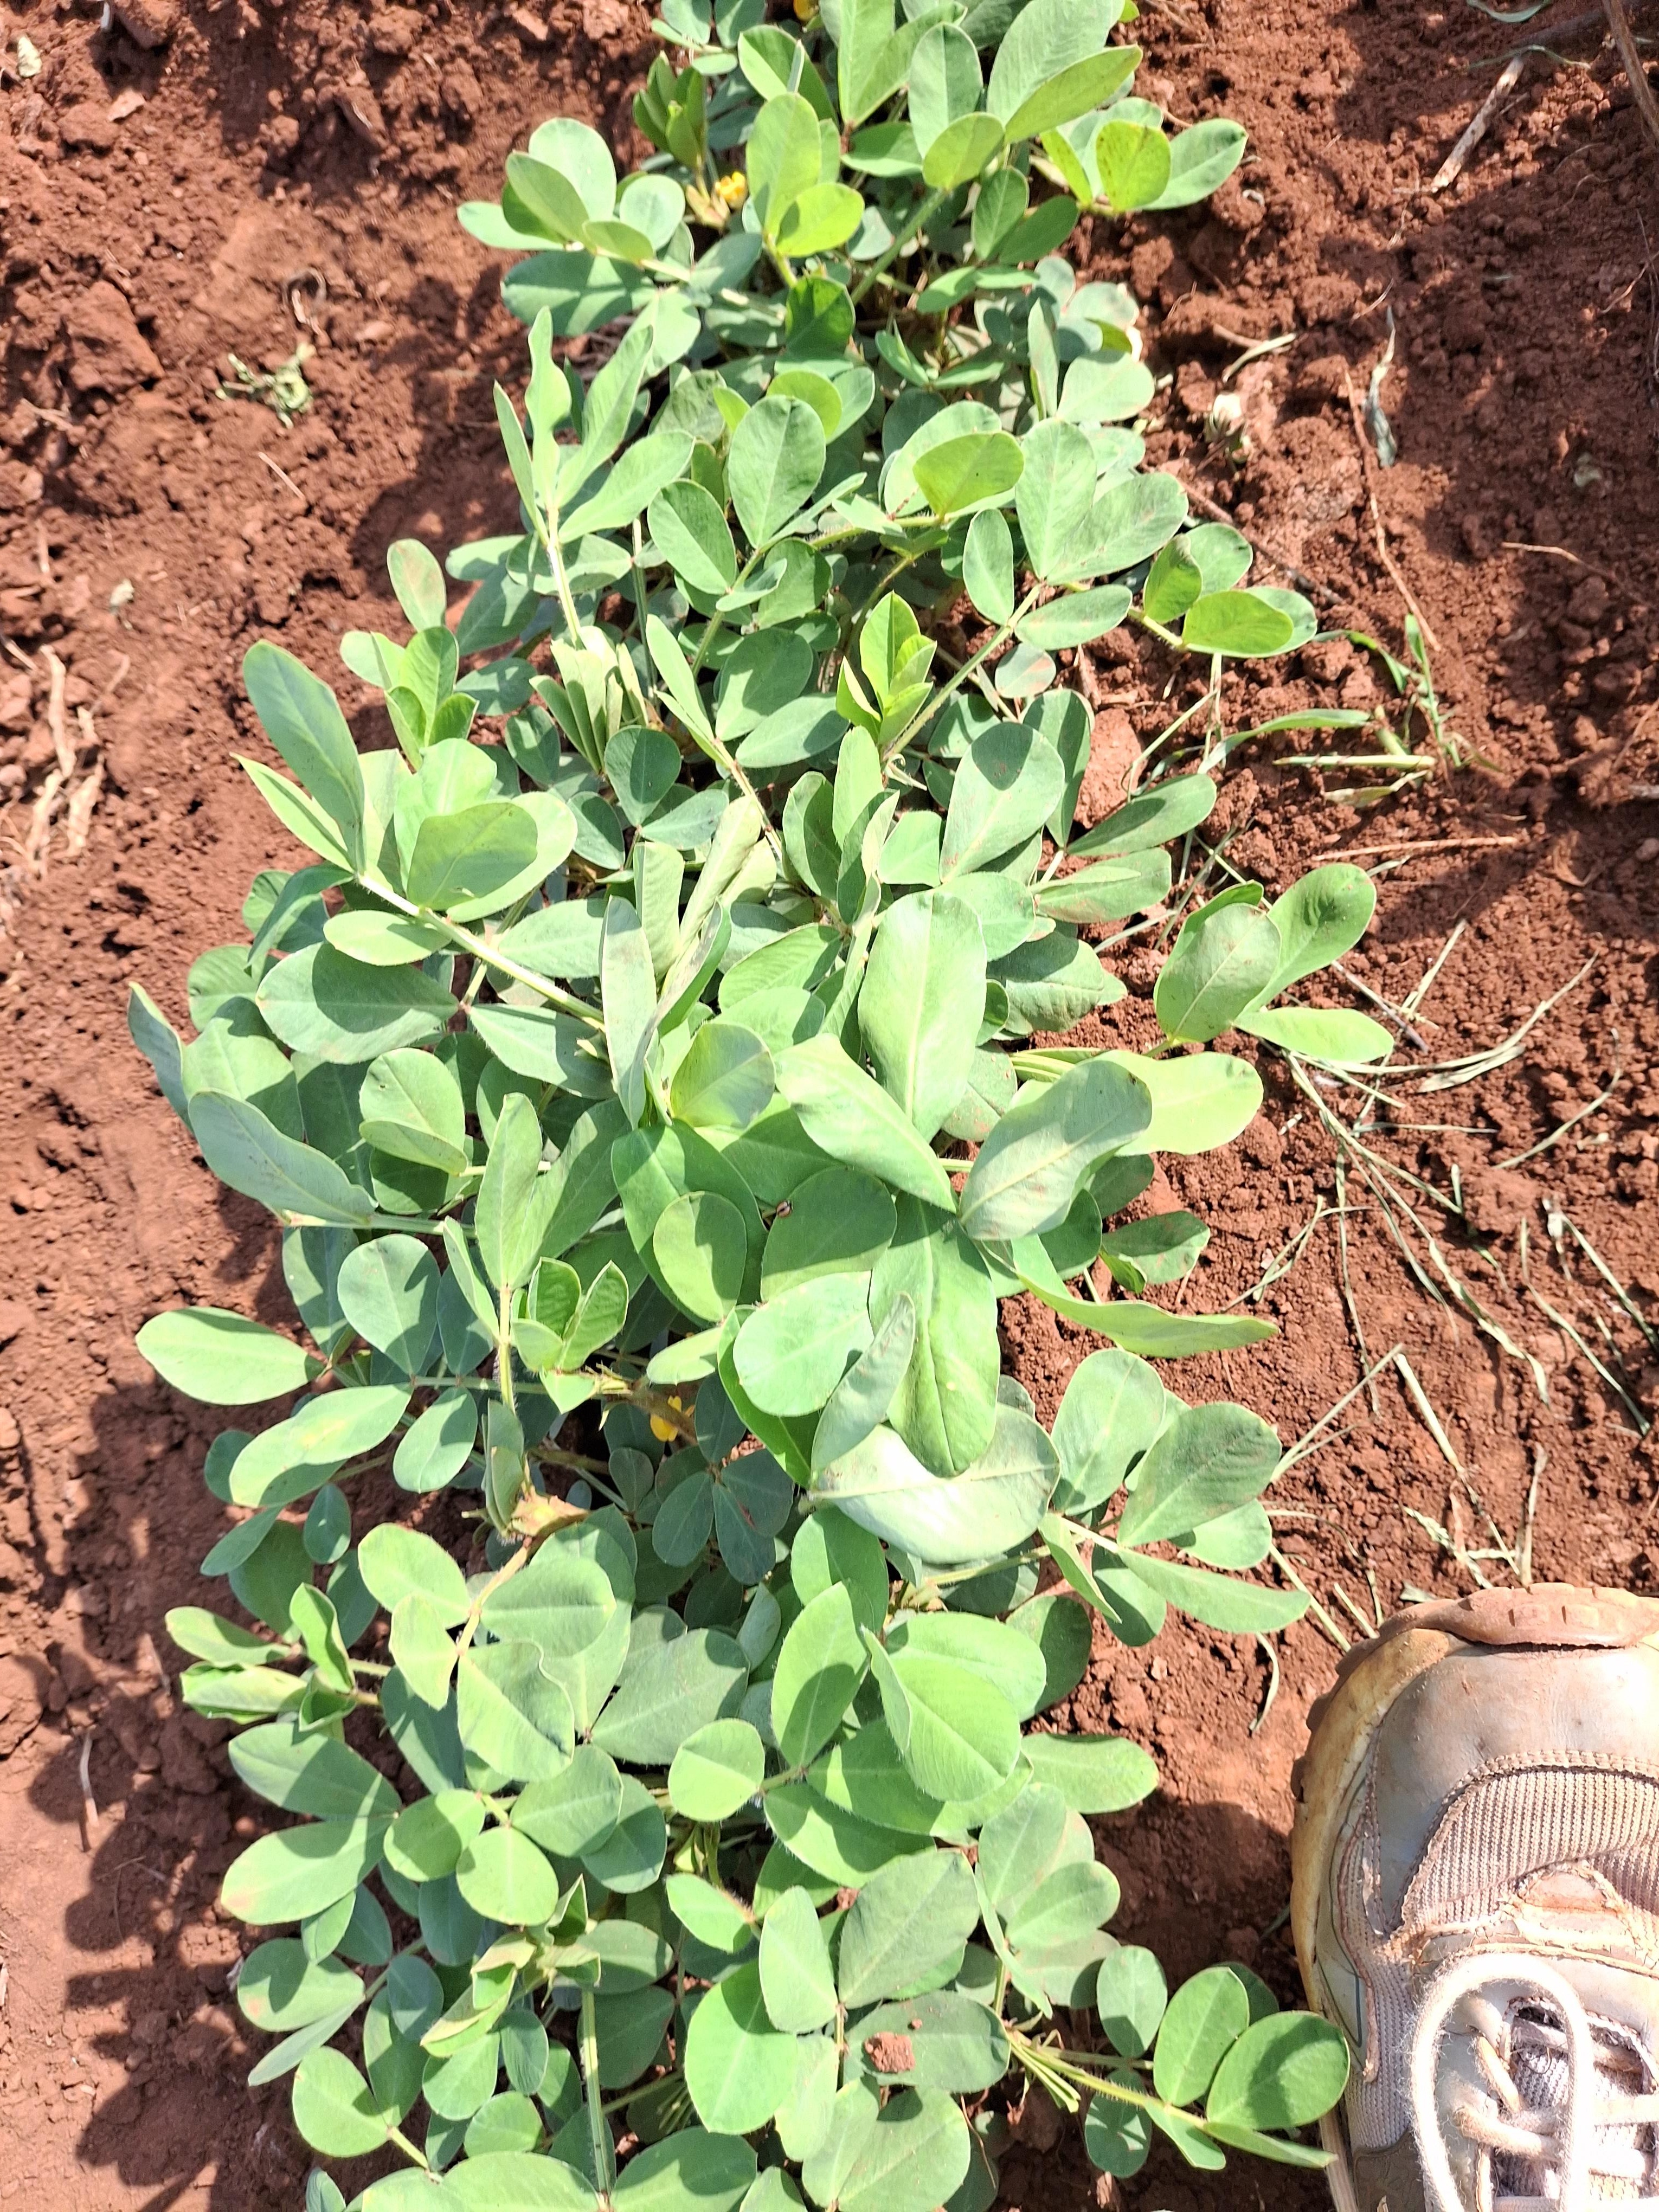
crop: groundnut
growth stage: vegetative
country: Kenya
